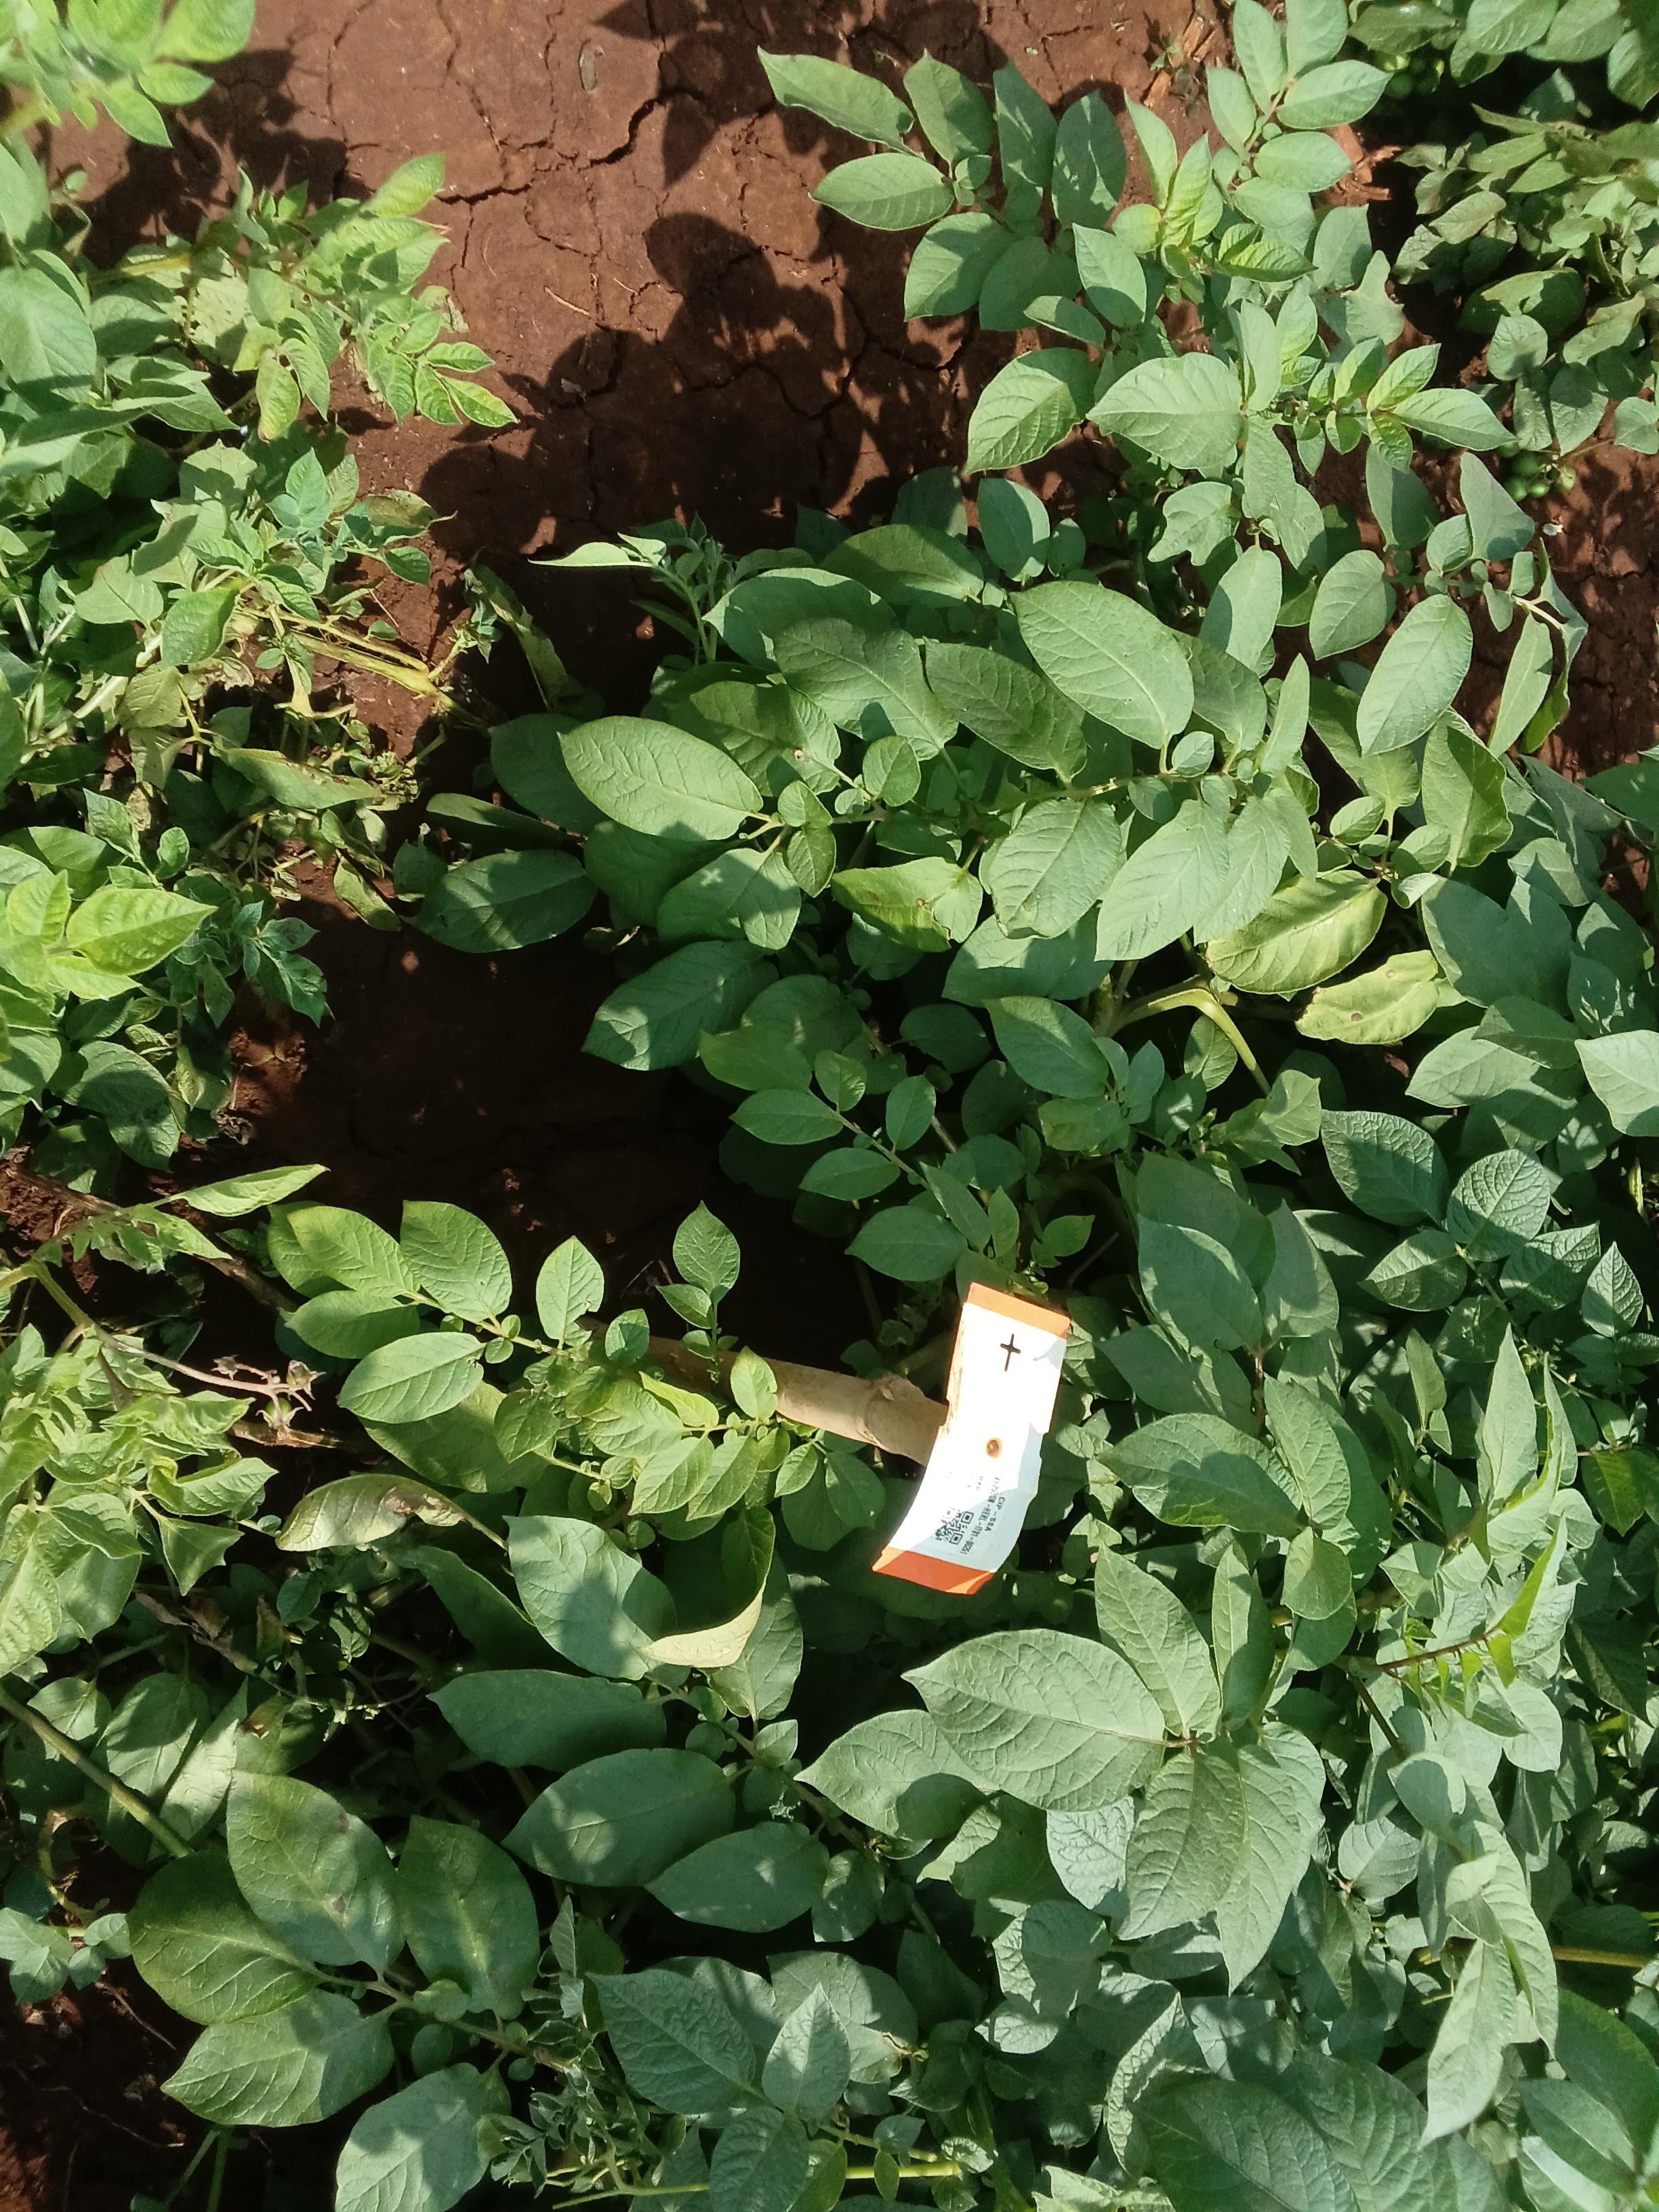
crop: potato
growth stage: maturity
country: Kenya
